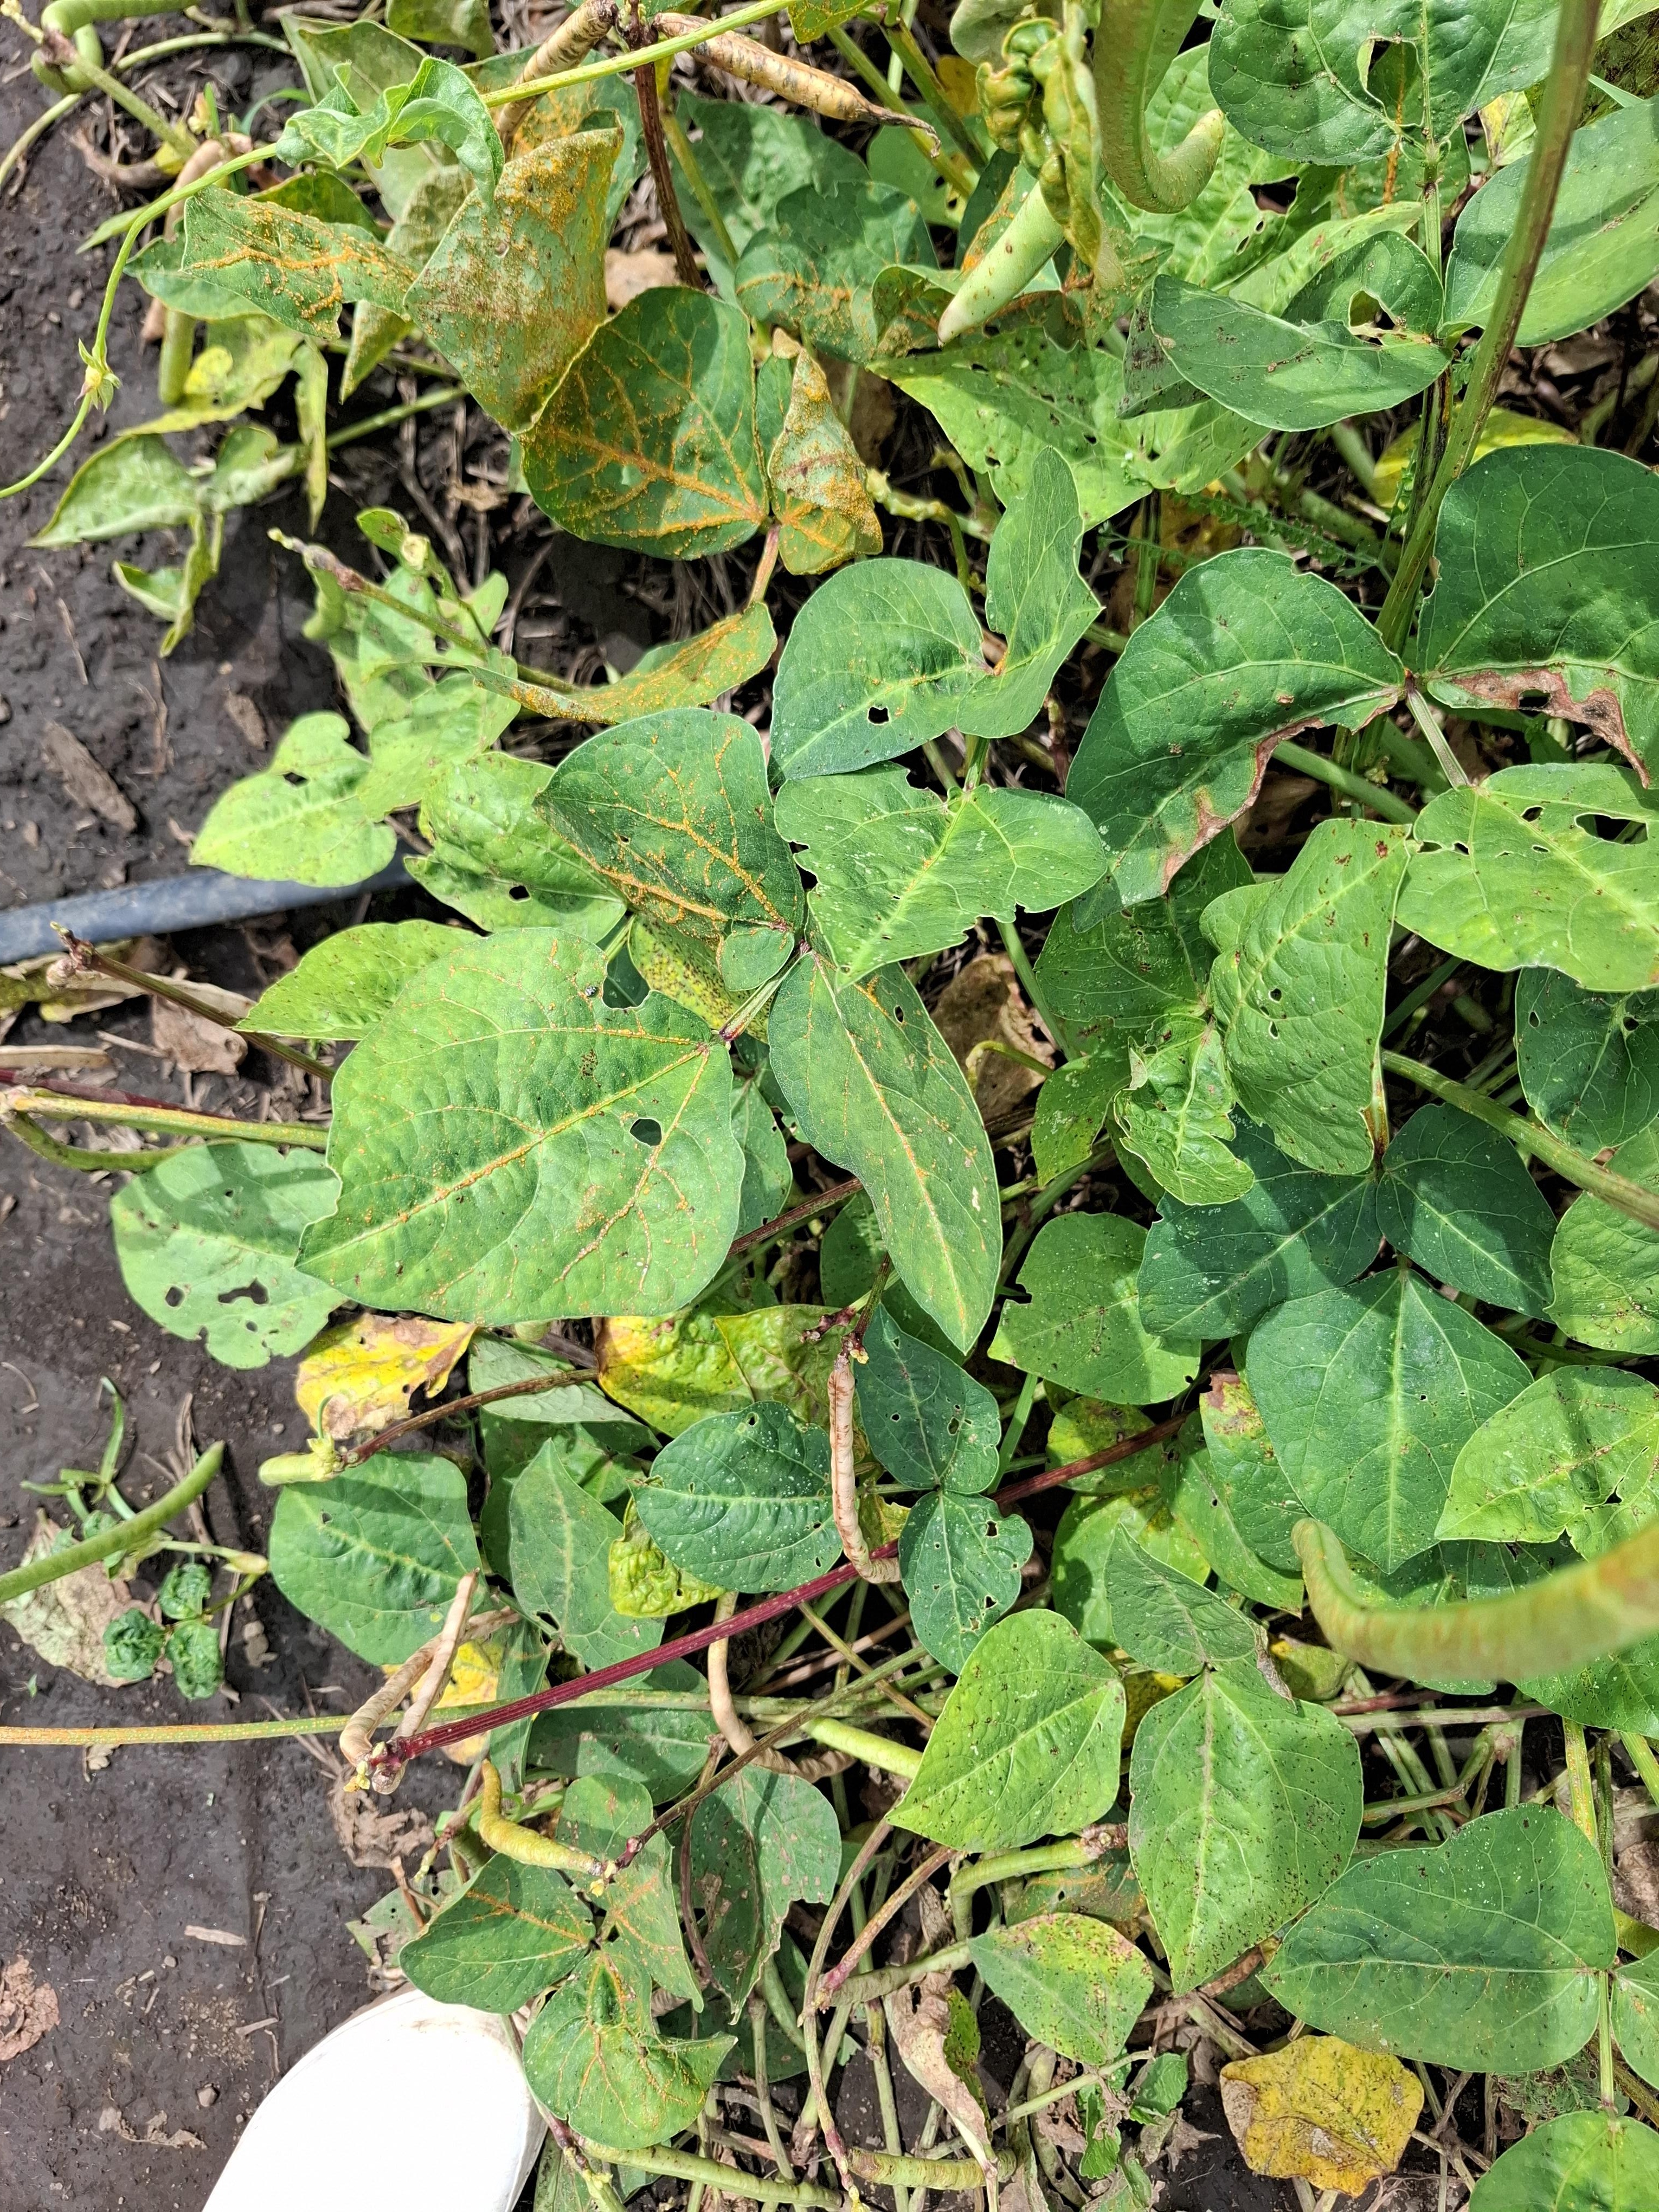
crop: cowpea
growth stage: development pod
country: Tanzania
